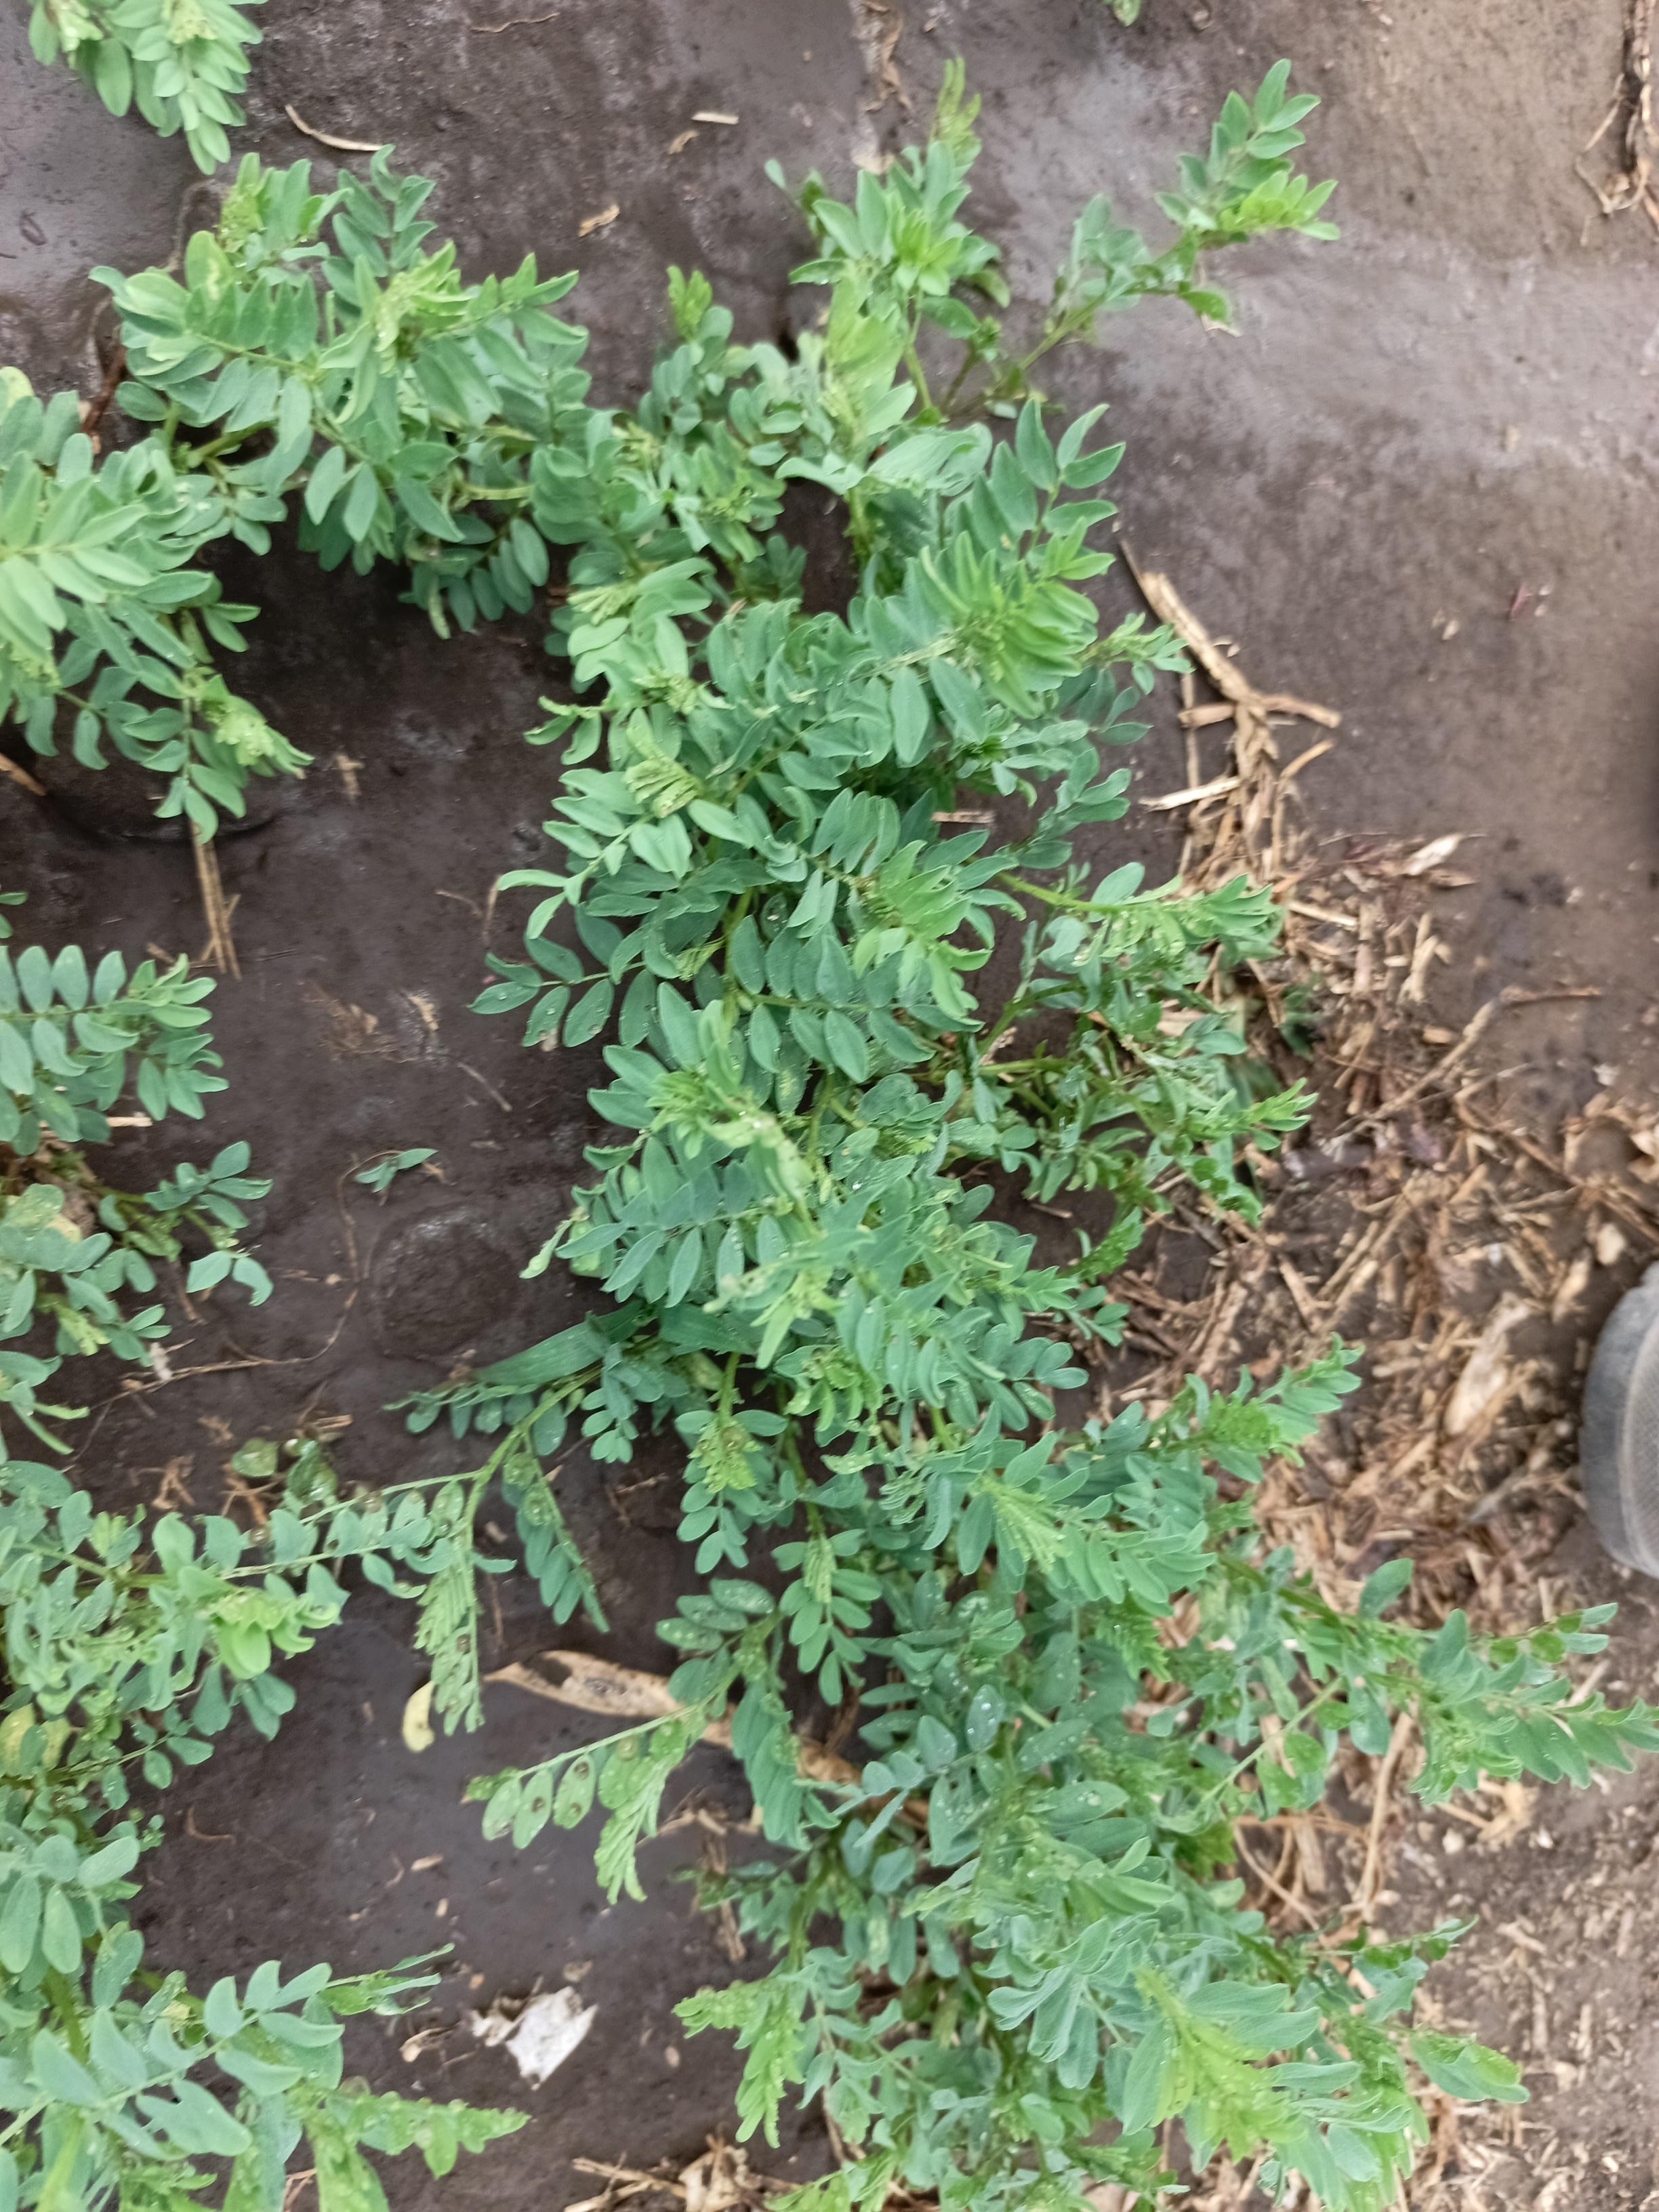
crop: lentil
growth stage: vegetative
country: Tanzania
